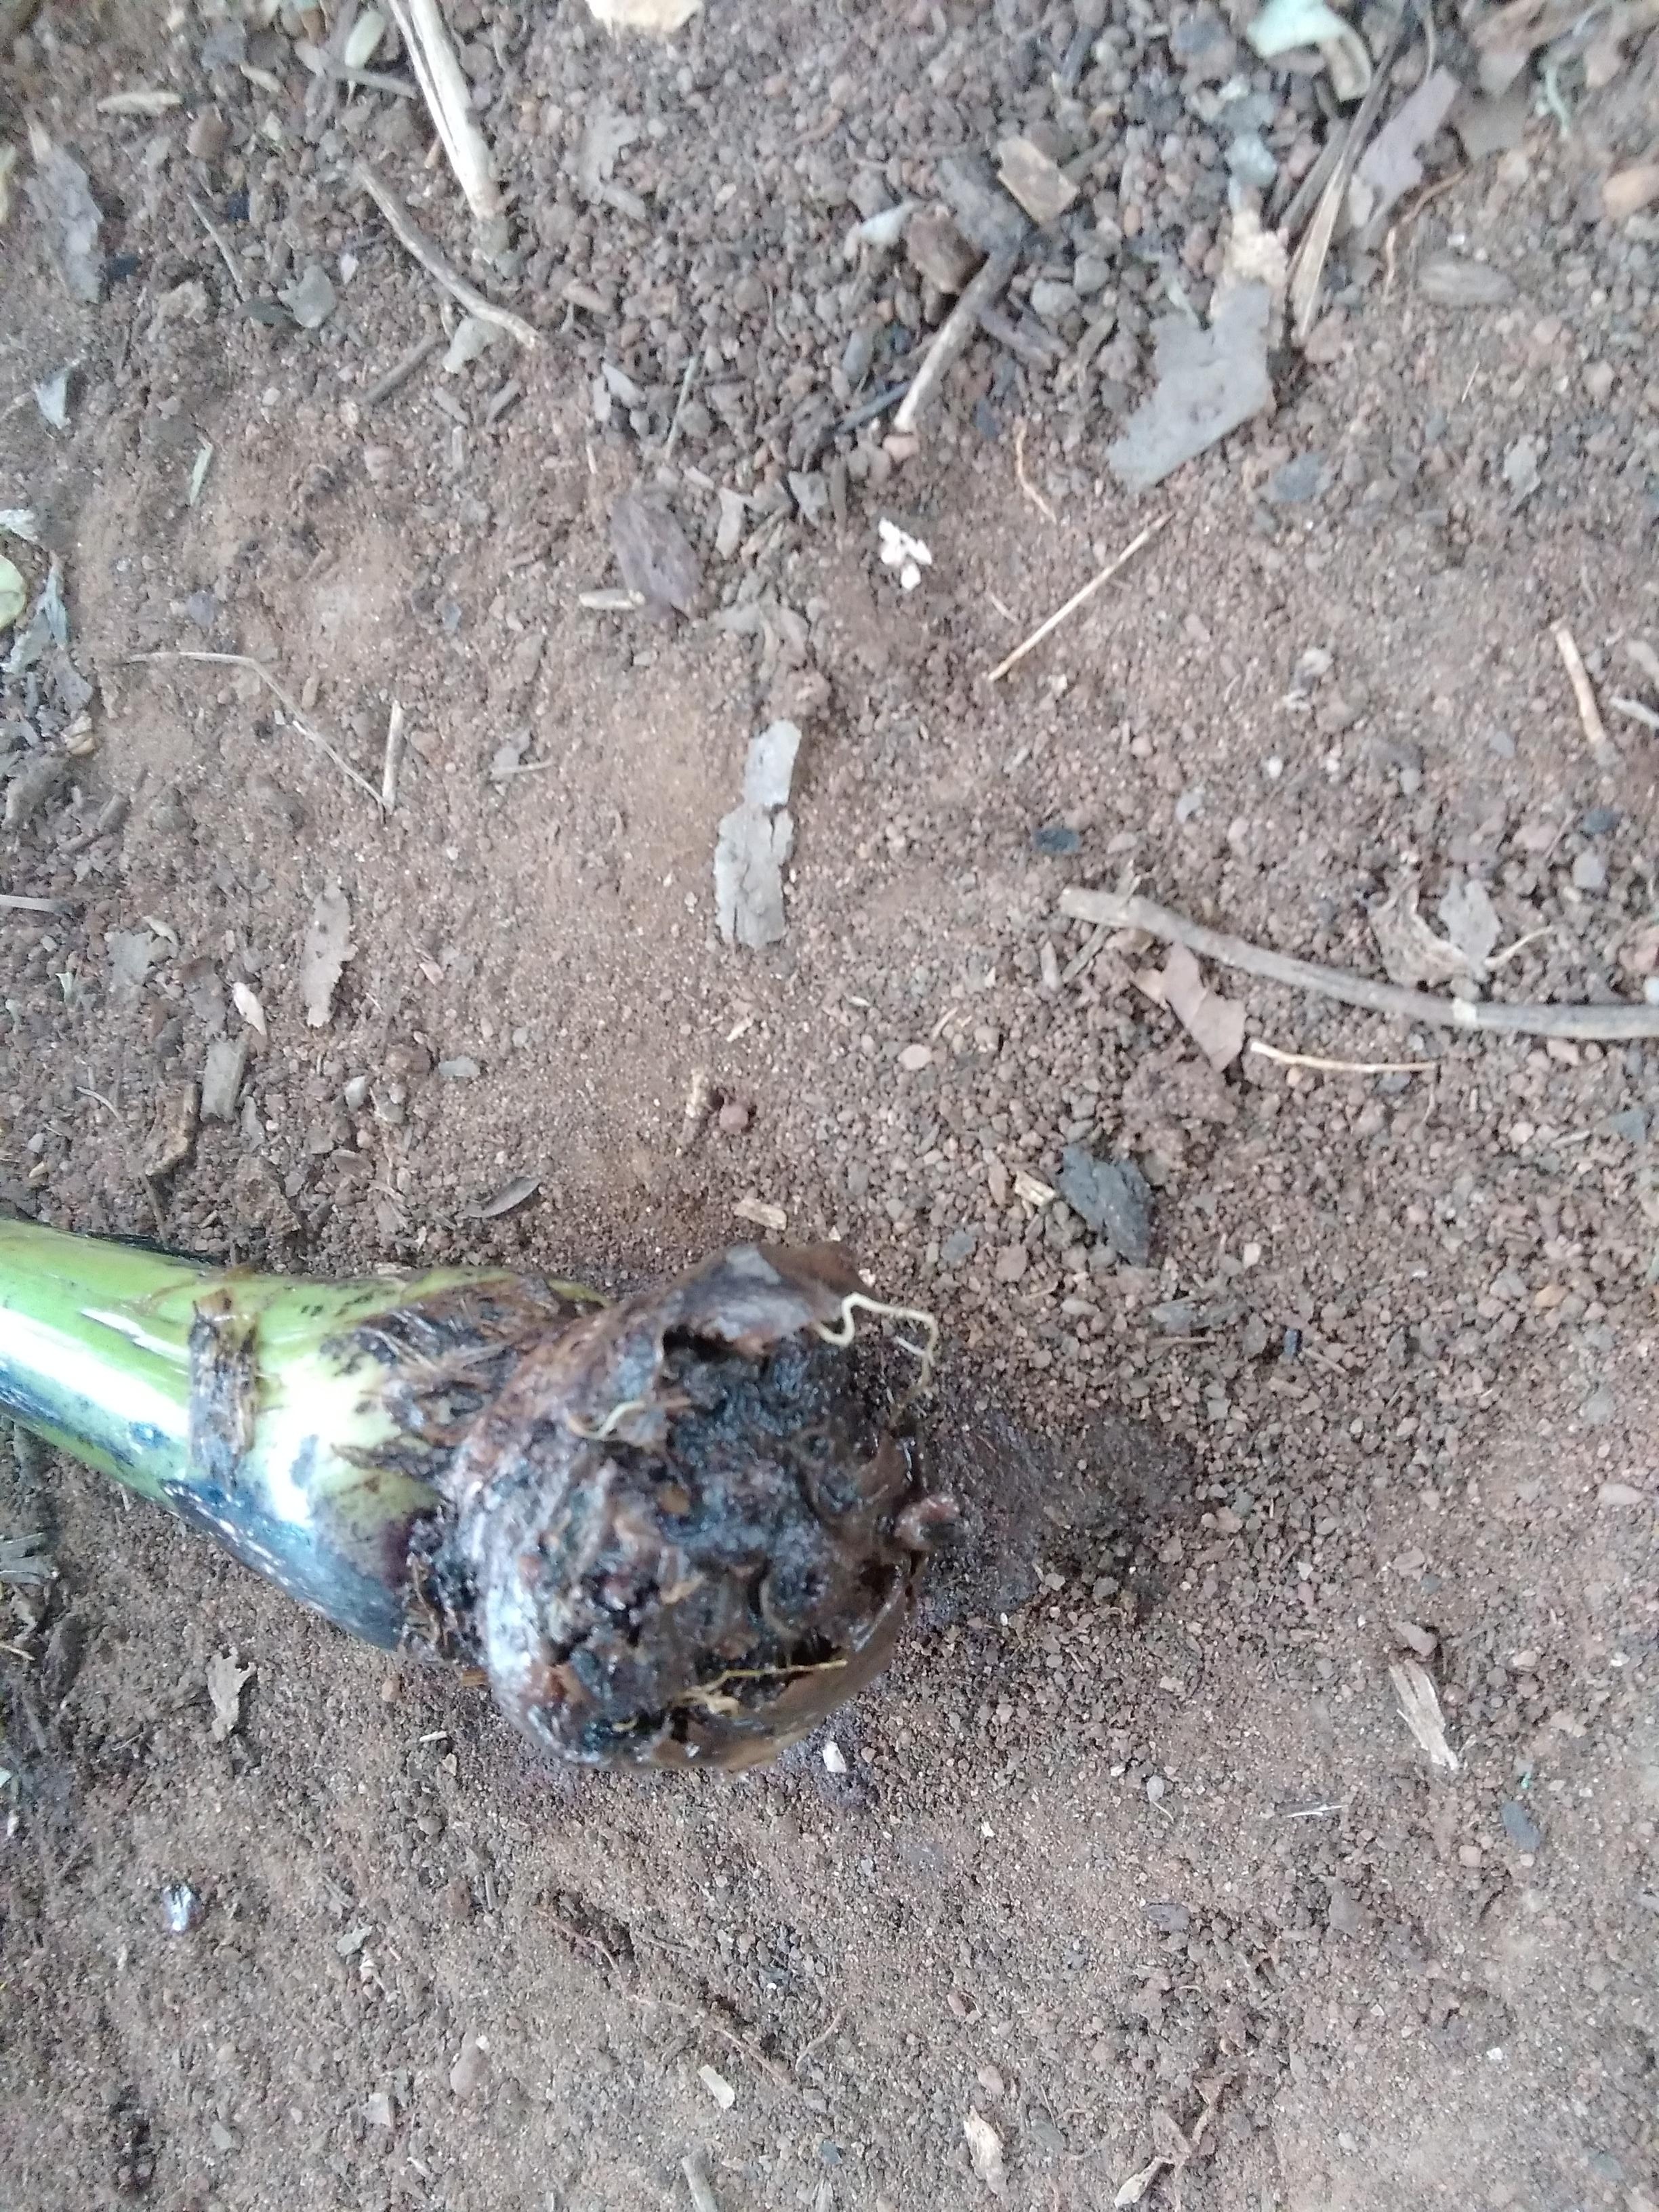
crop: banana
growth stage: vegetative
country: Tanzania
